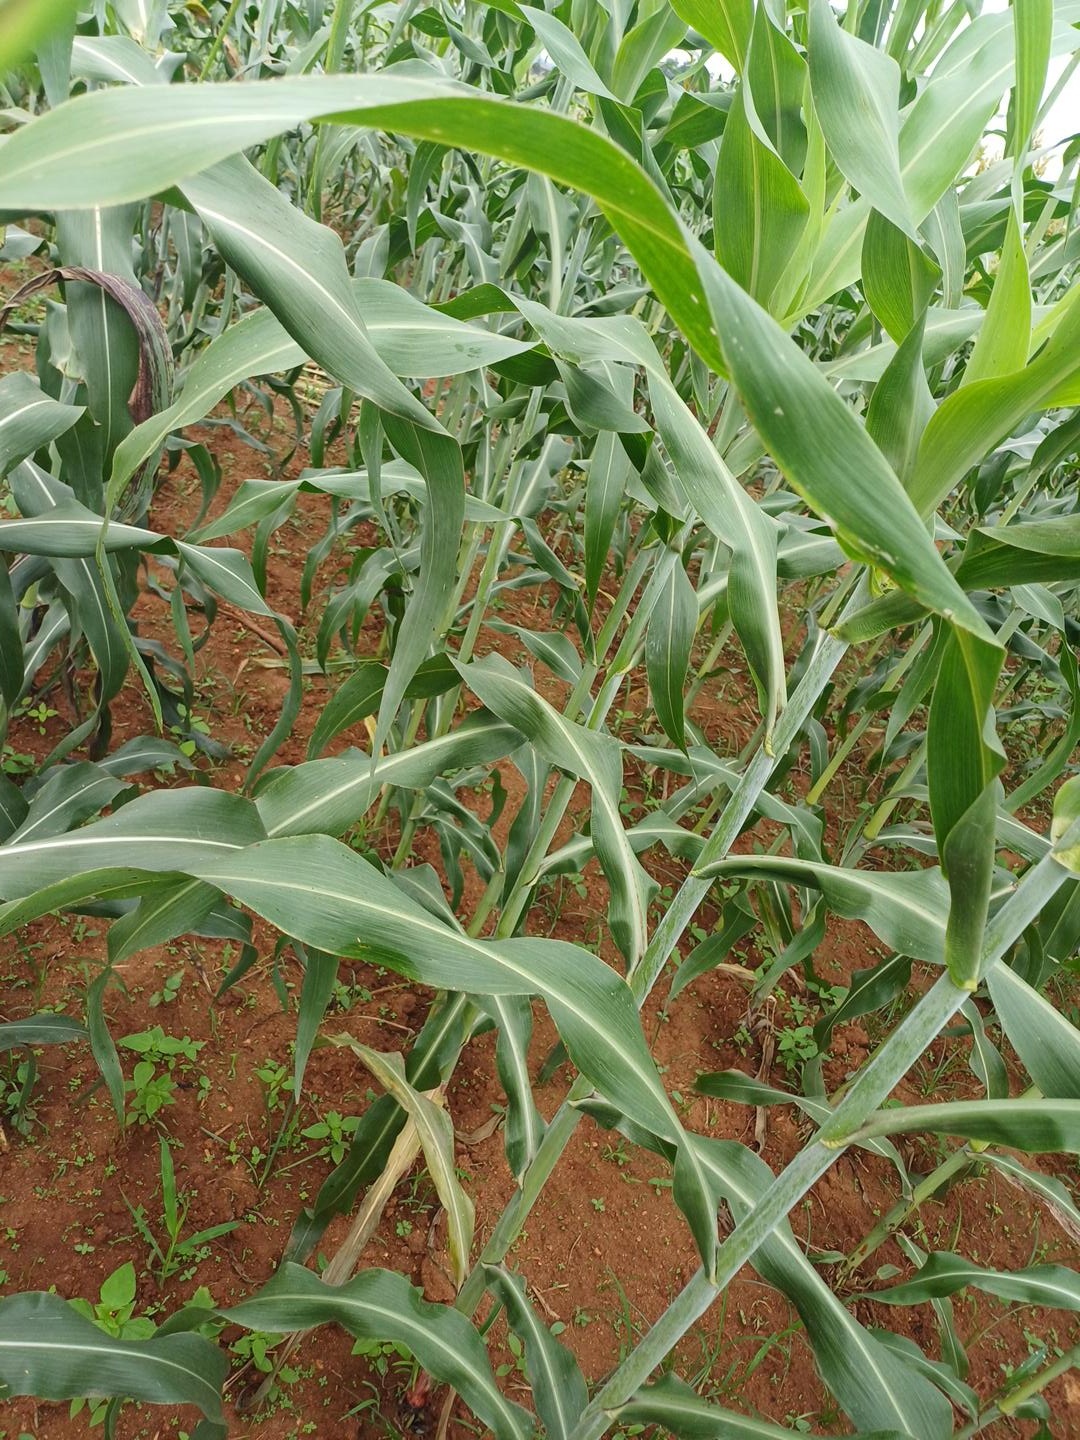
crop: sorghum
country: Kenya
